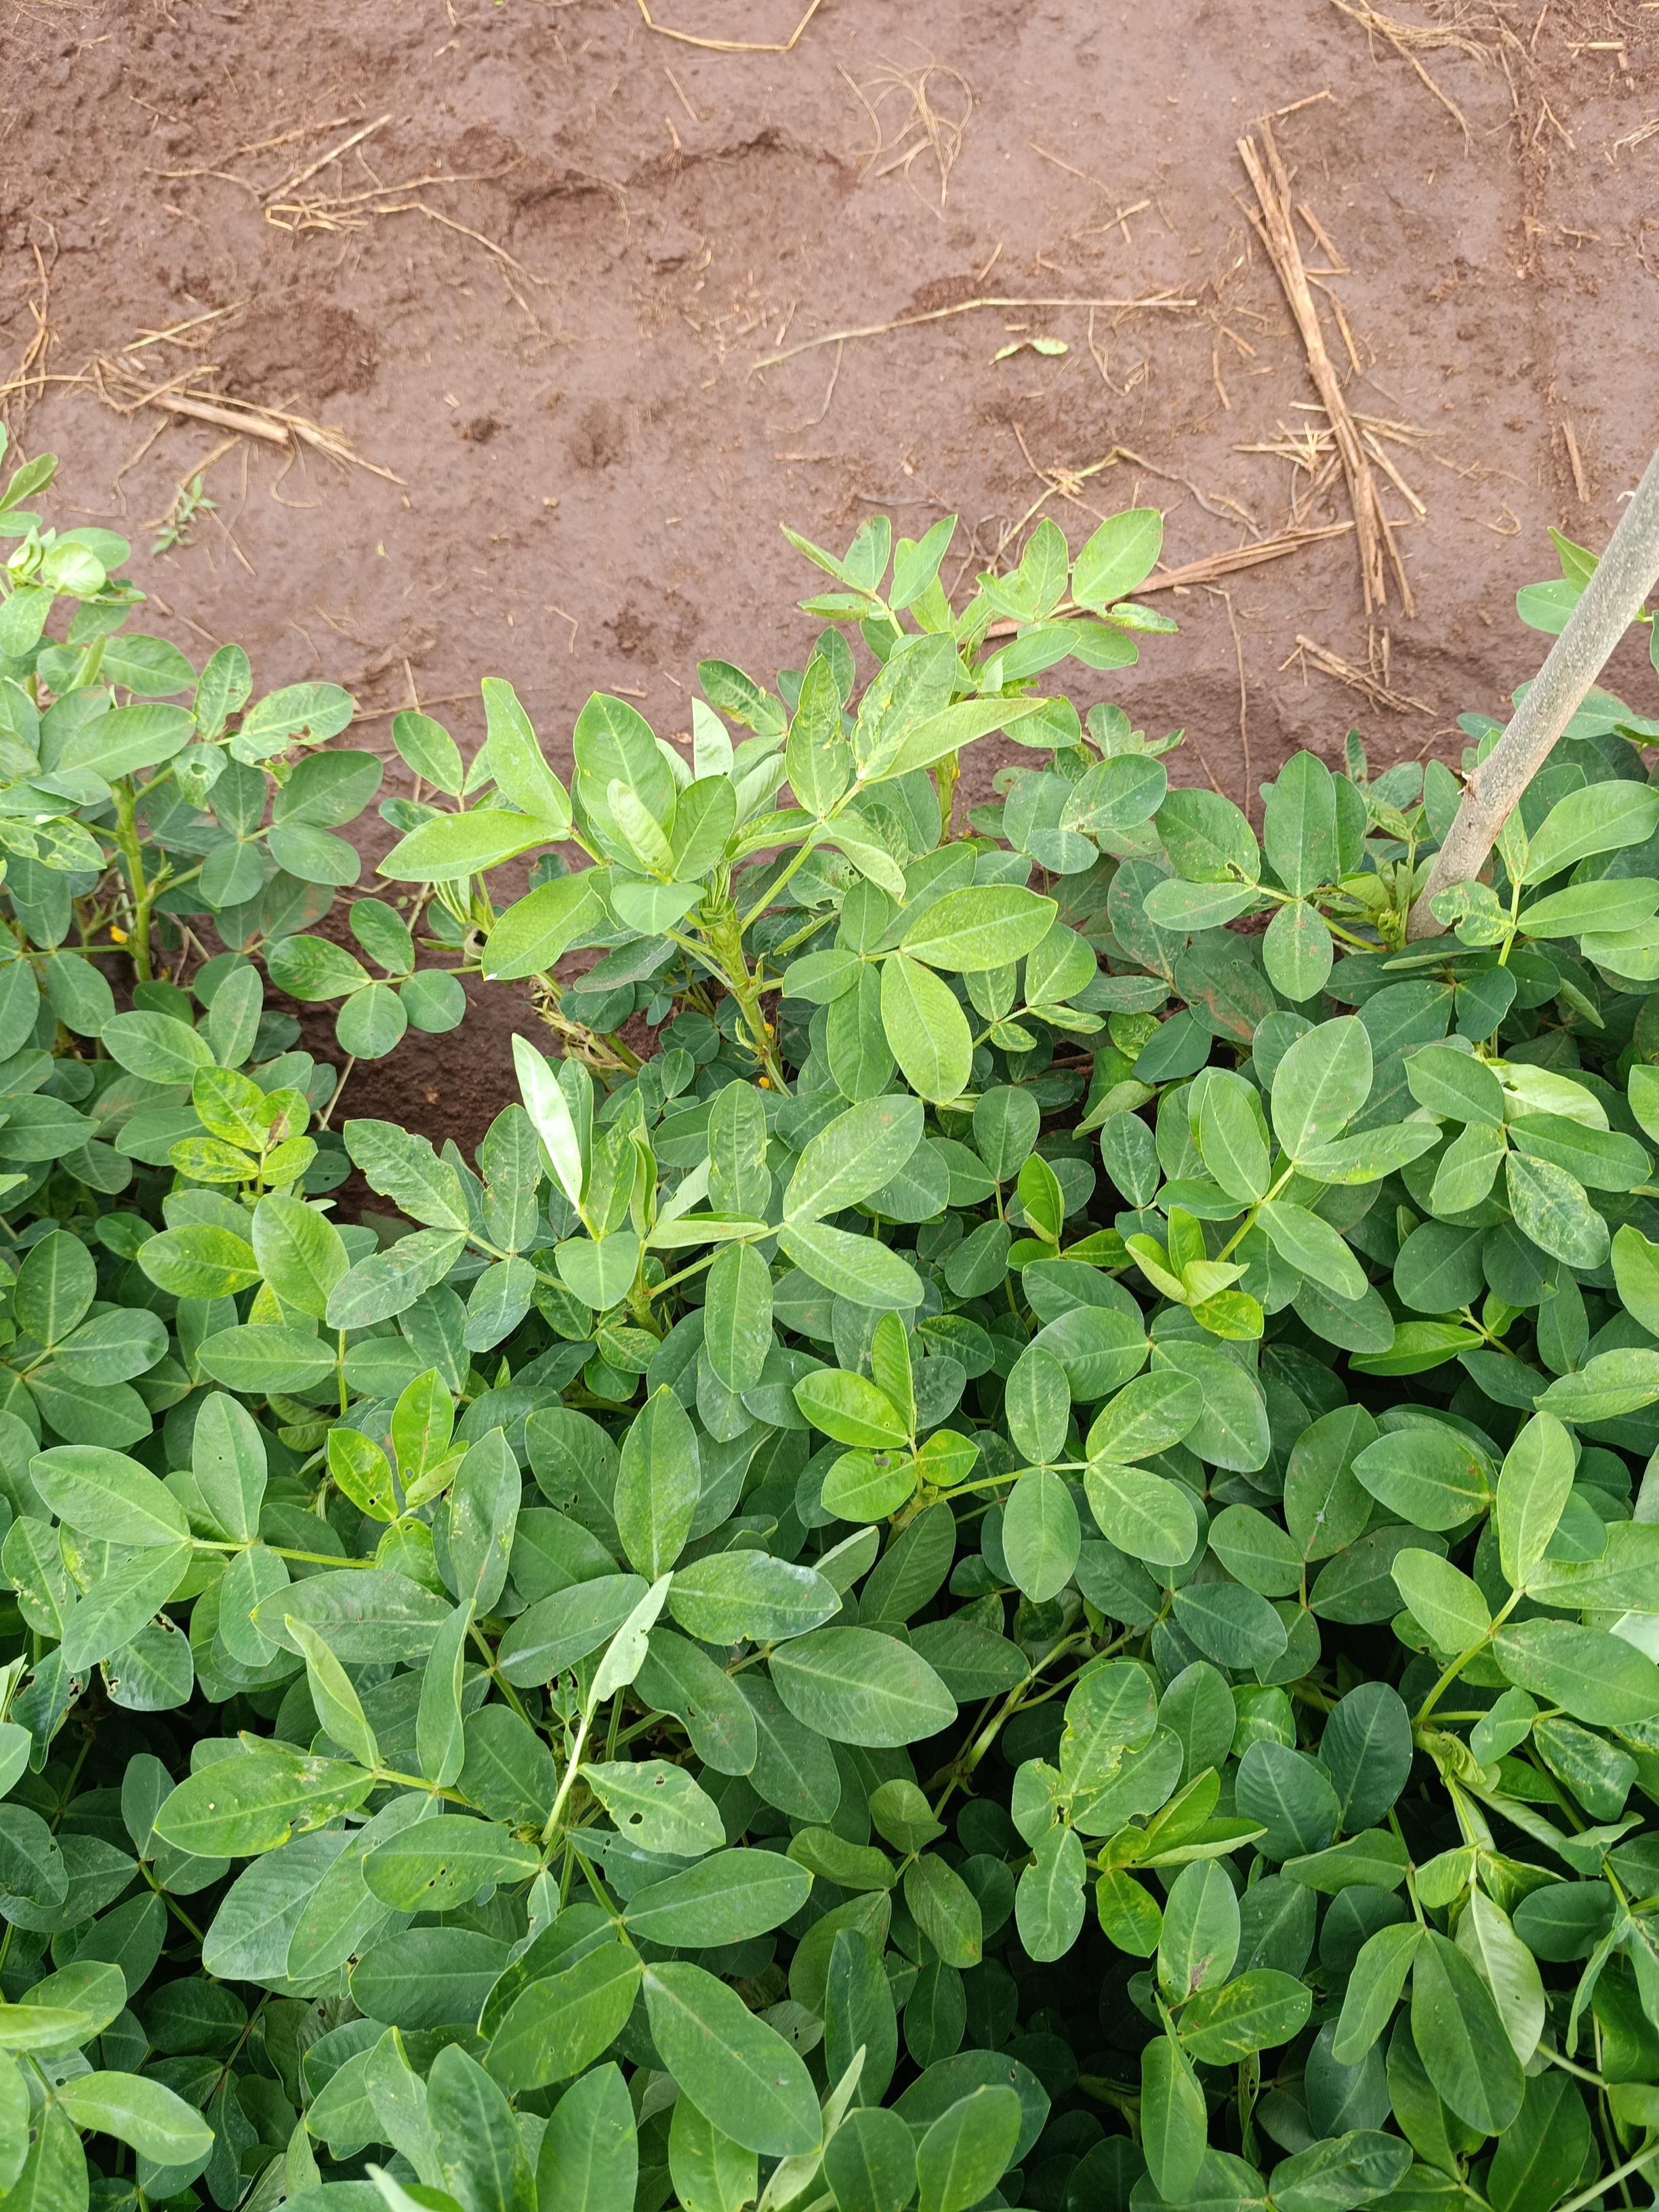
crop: groundnut
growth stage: flowering
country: Kenya
